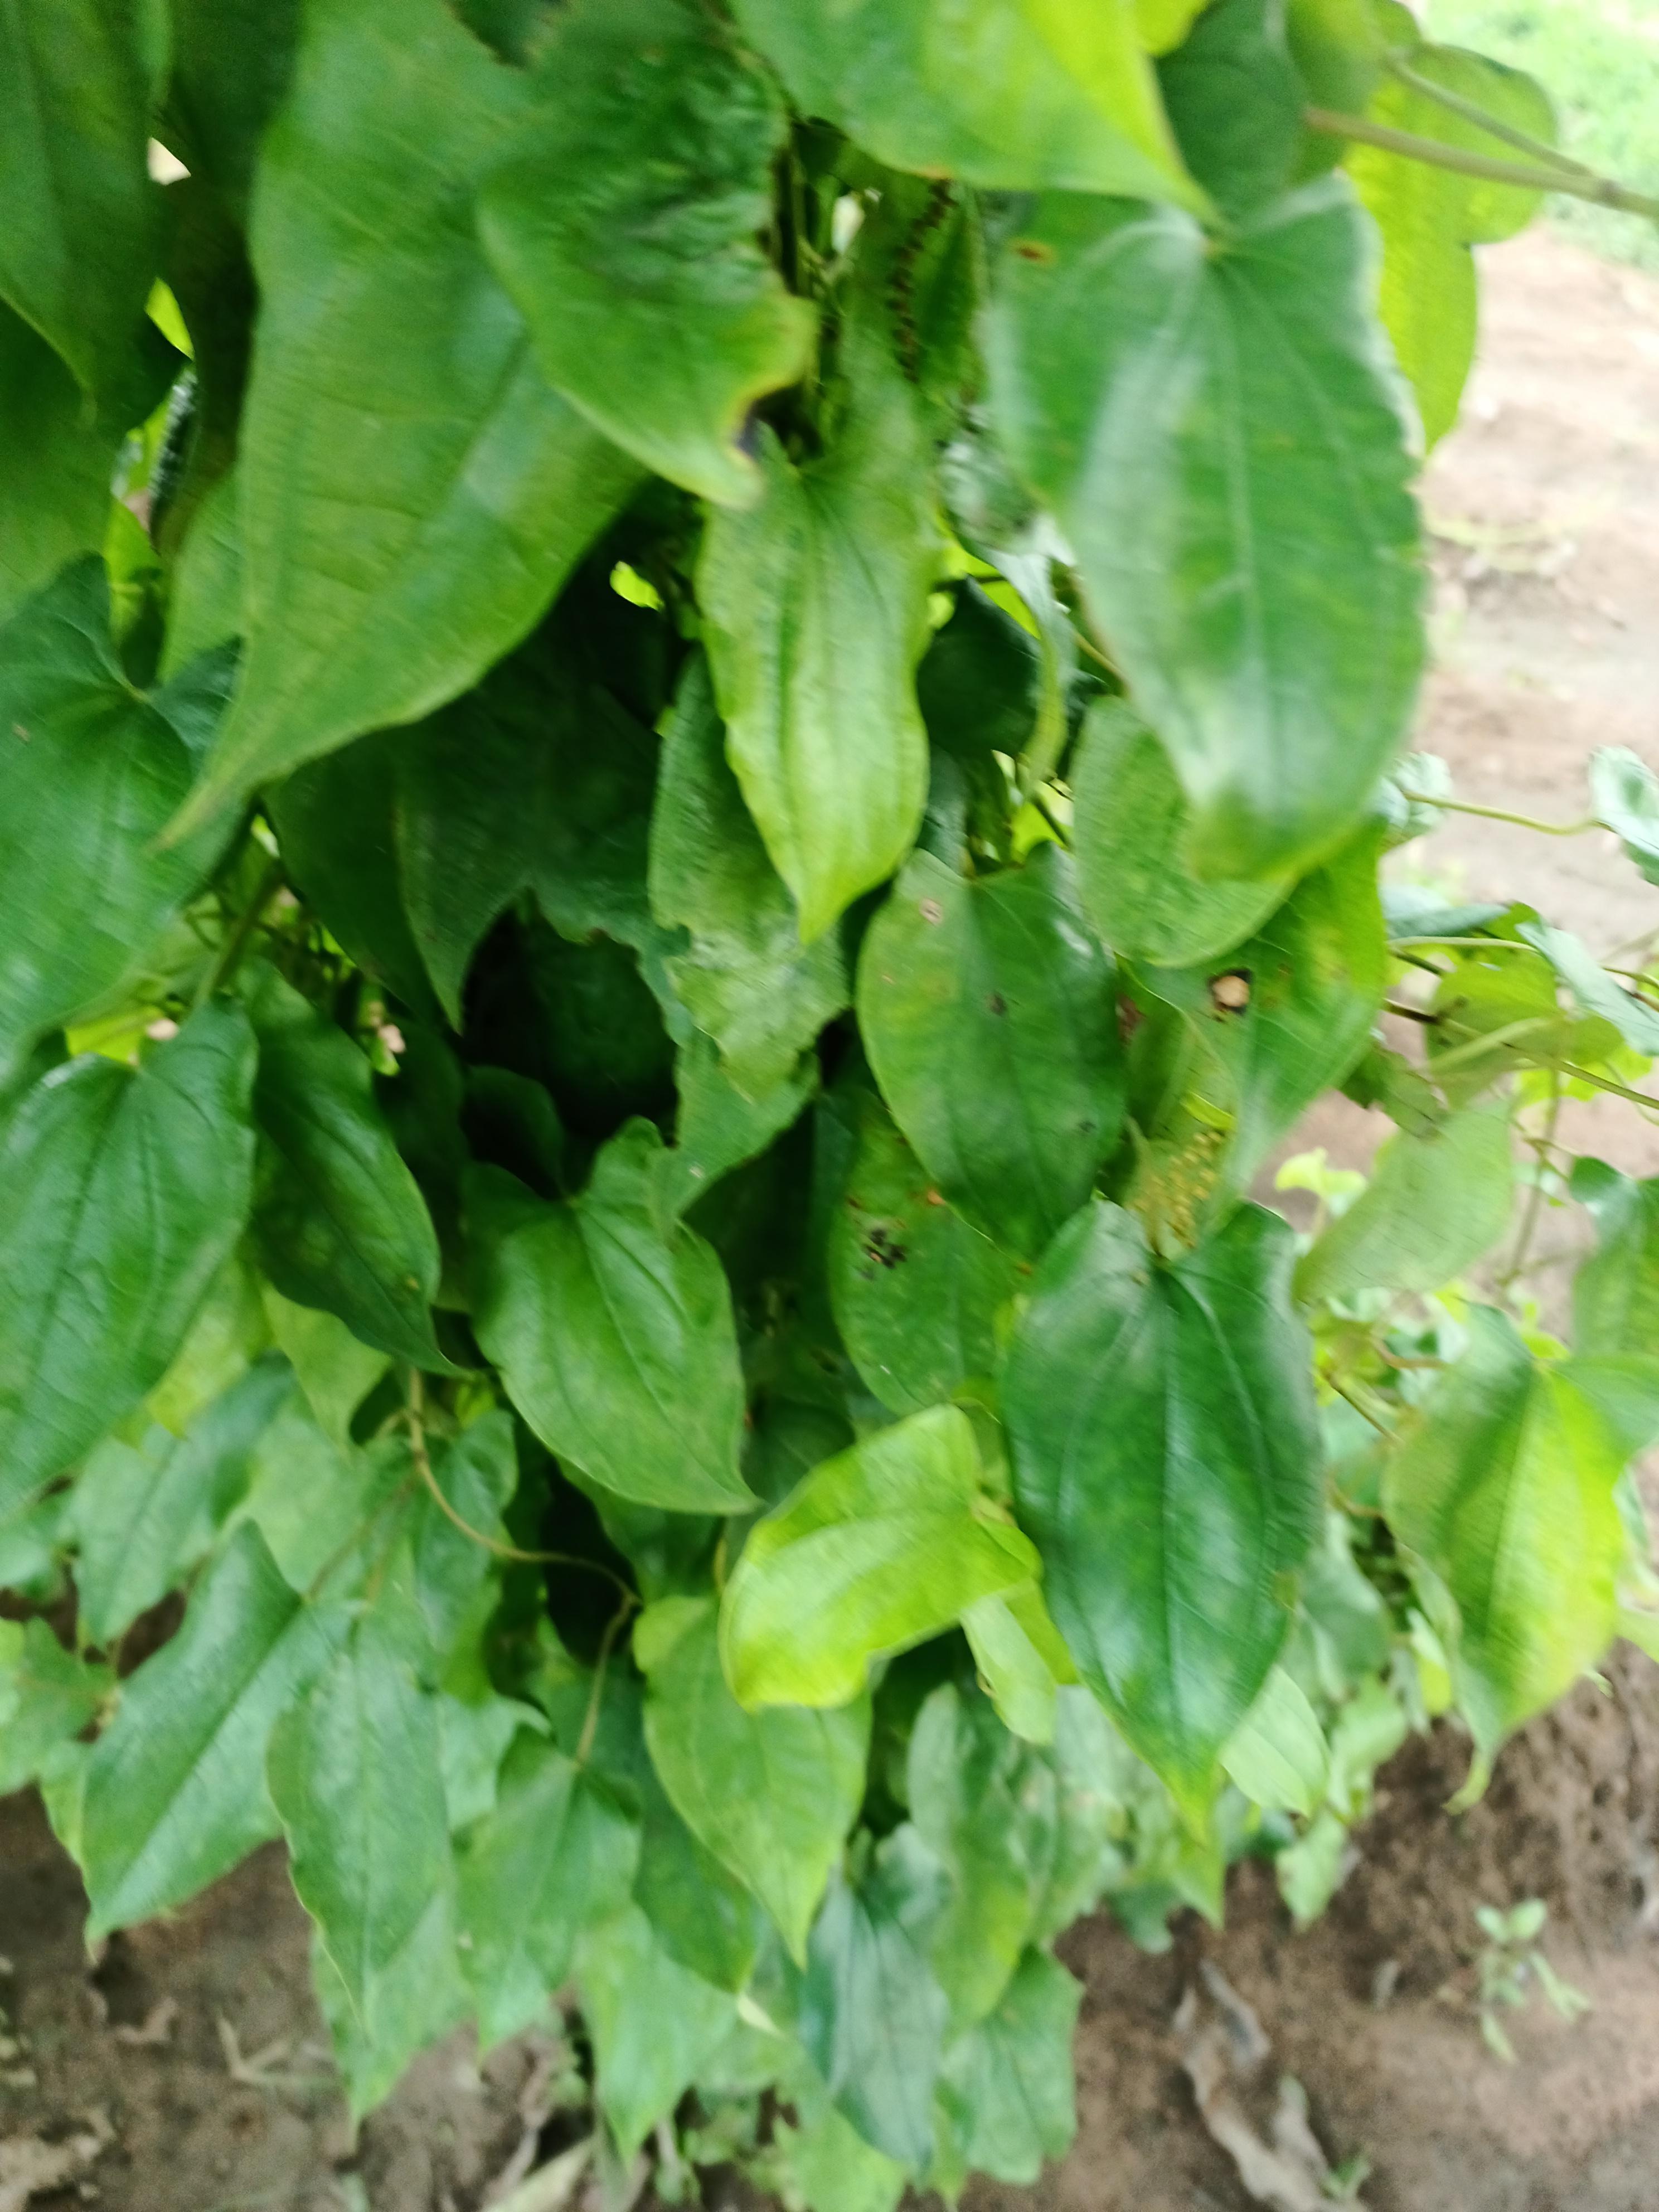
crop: yam
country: Nigeria
